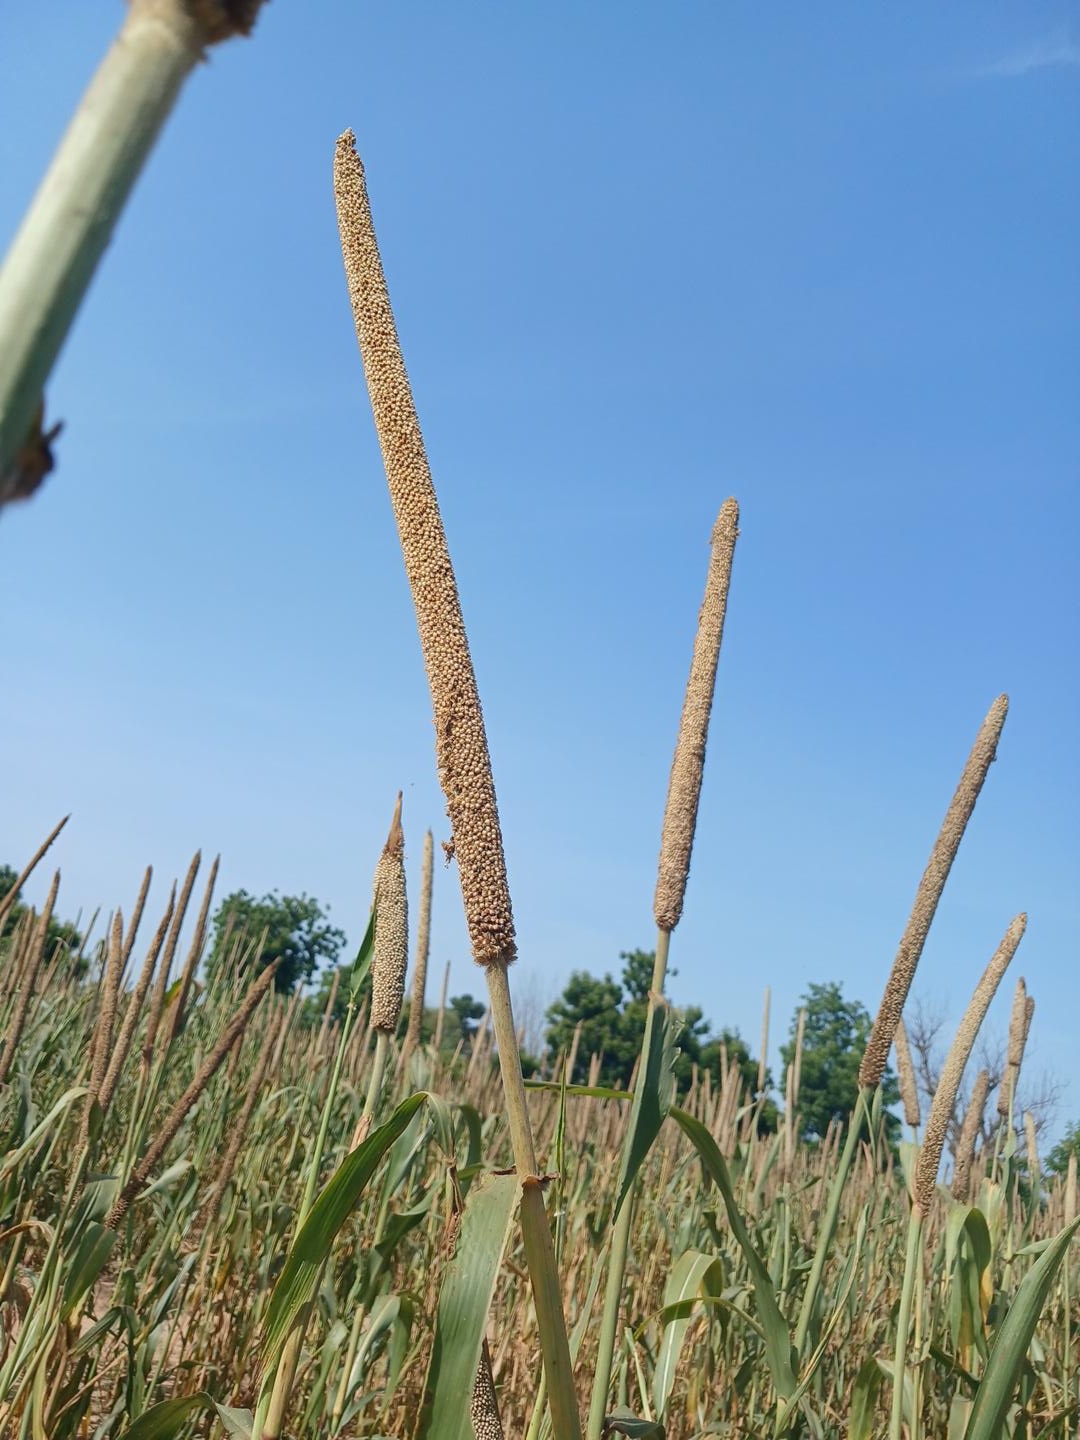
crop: pearl millet
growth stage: maturity
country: Senegal
